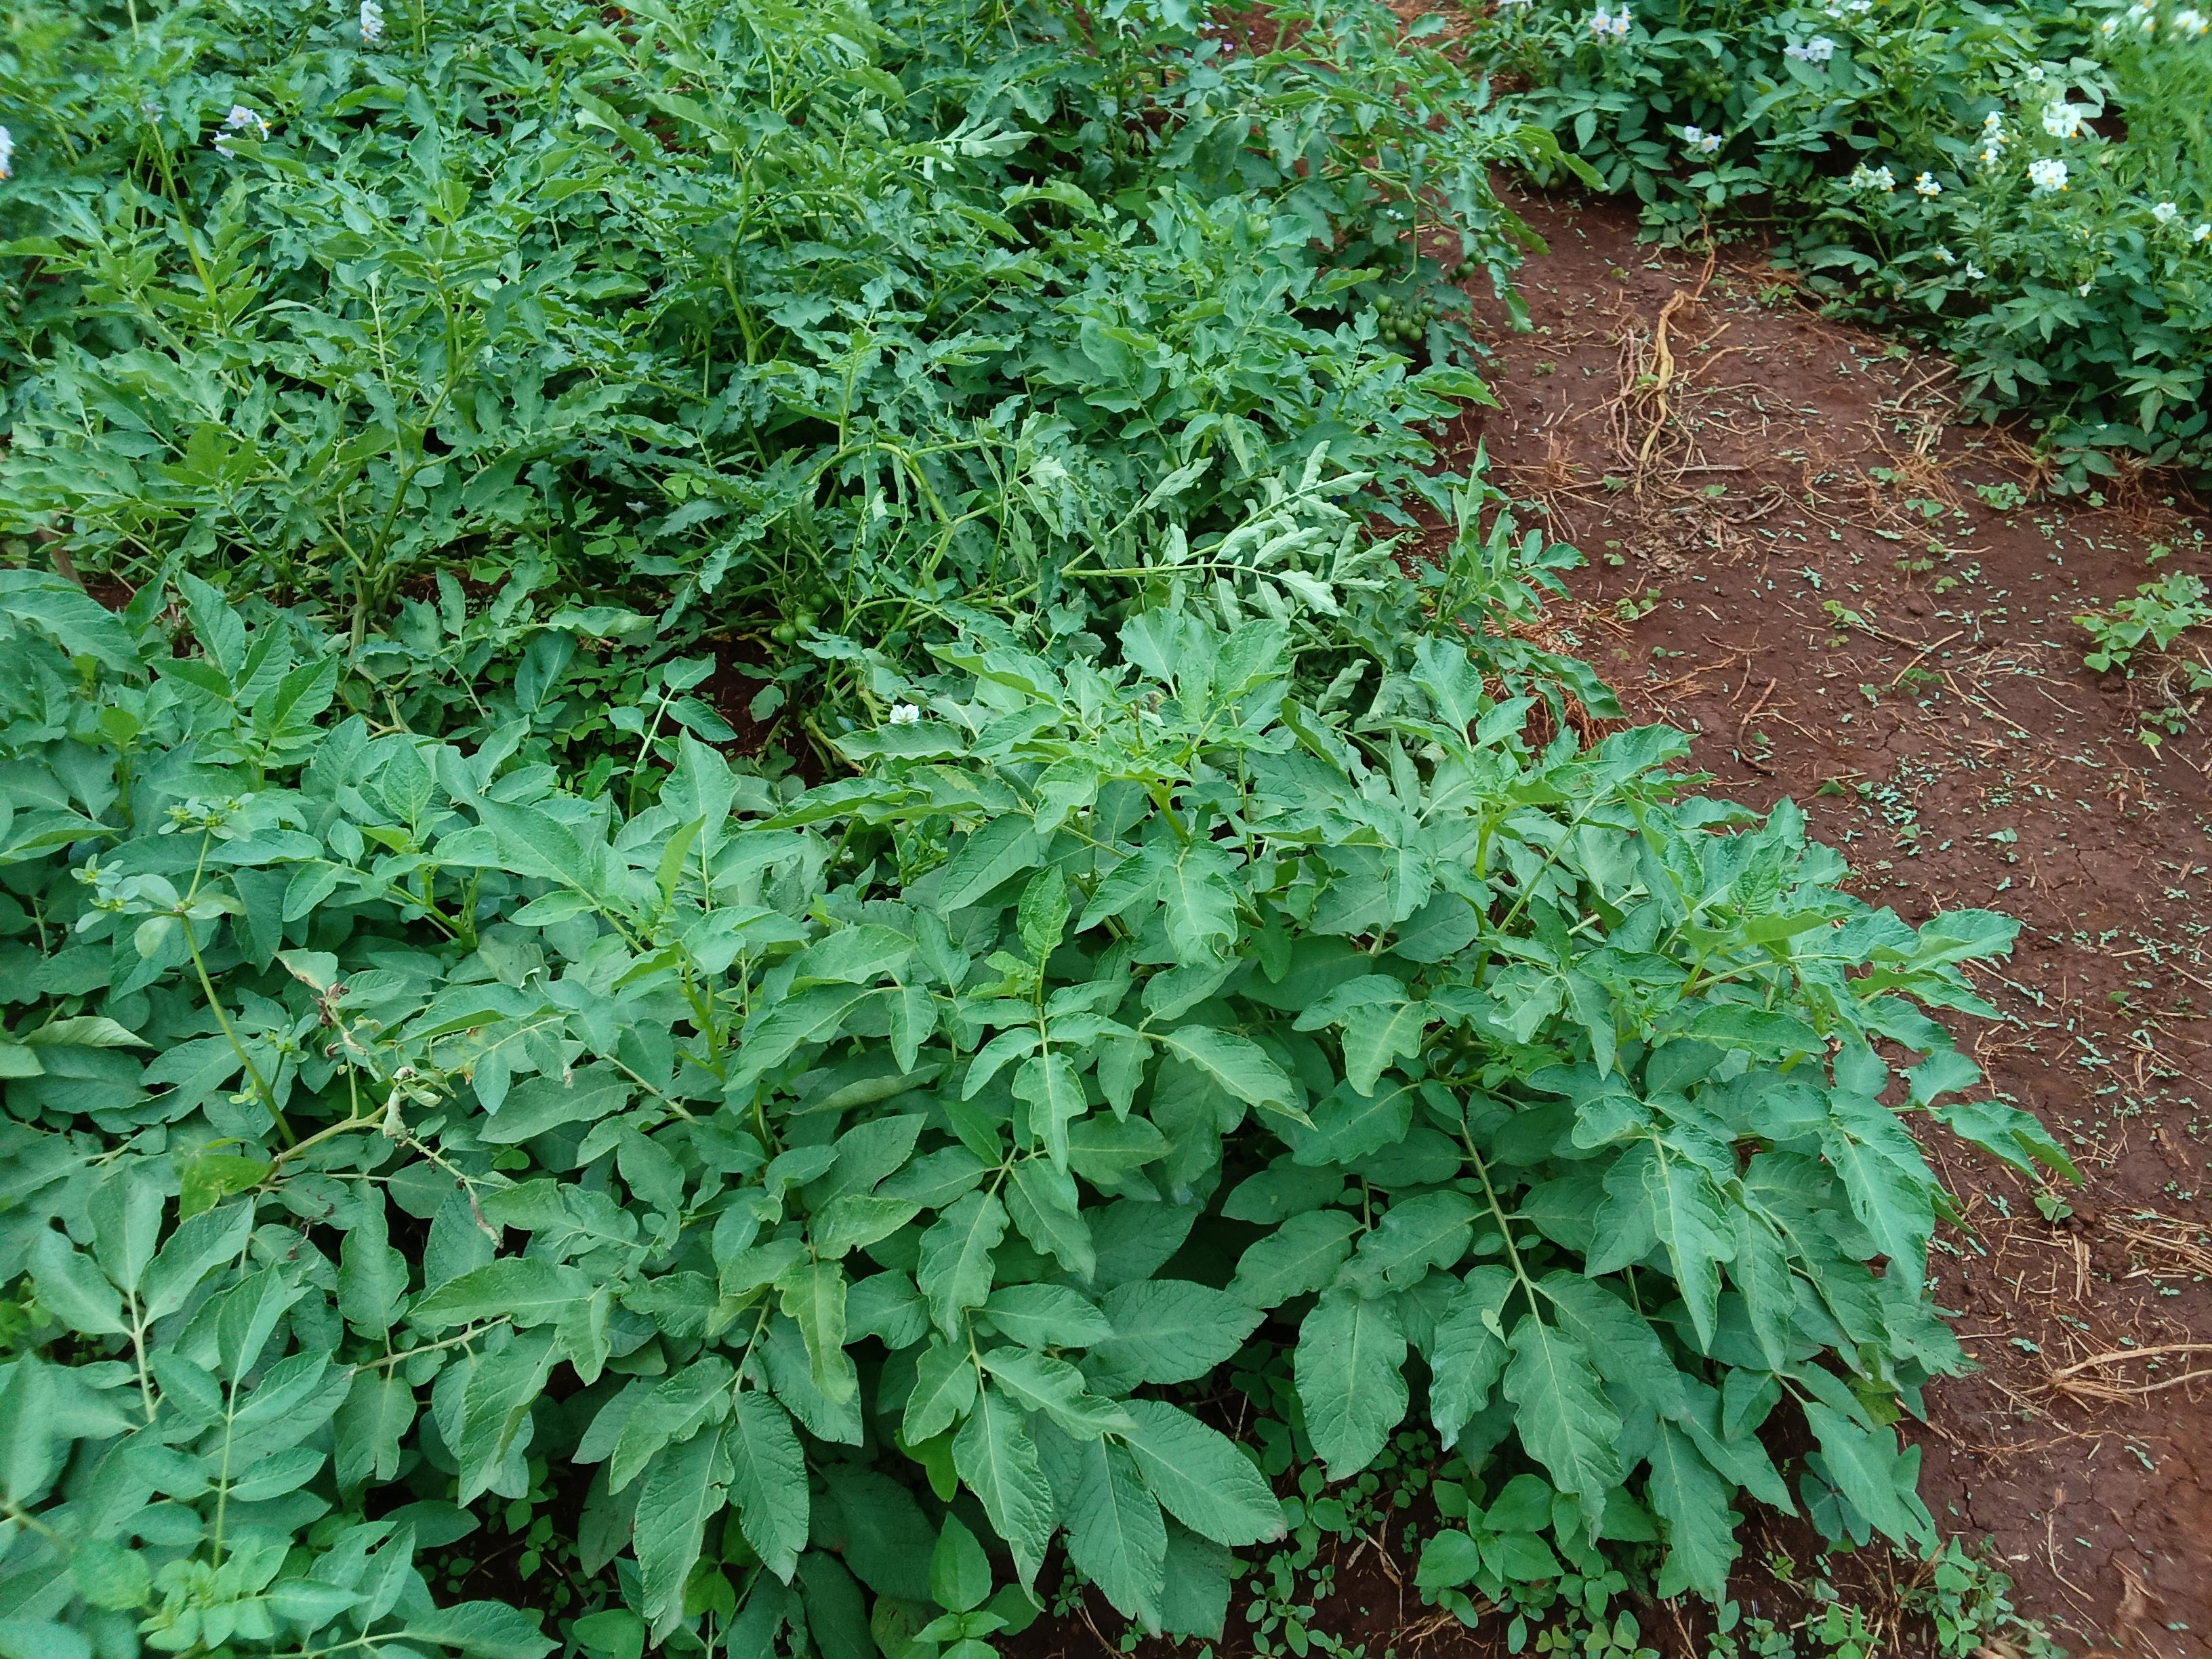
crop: potato
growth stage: flowering
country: Kenya
